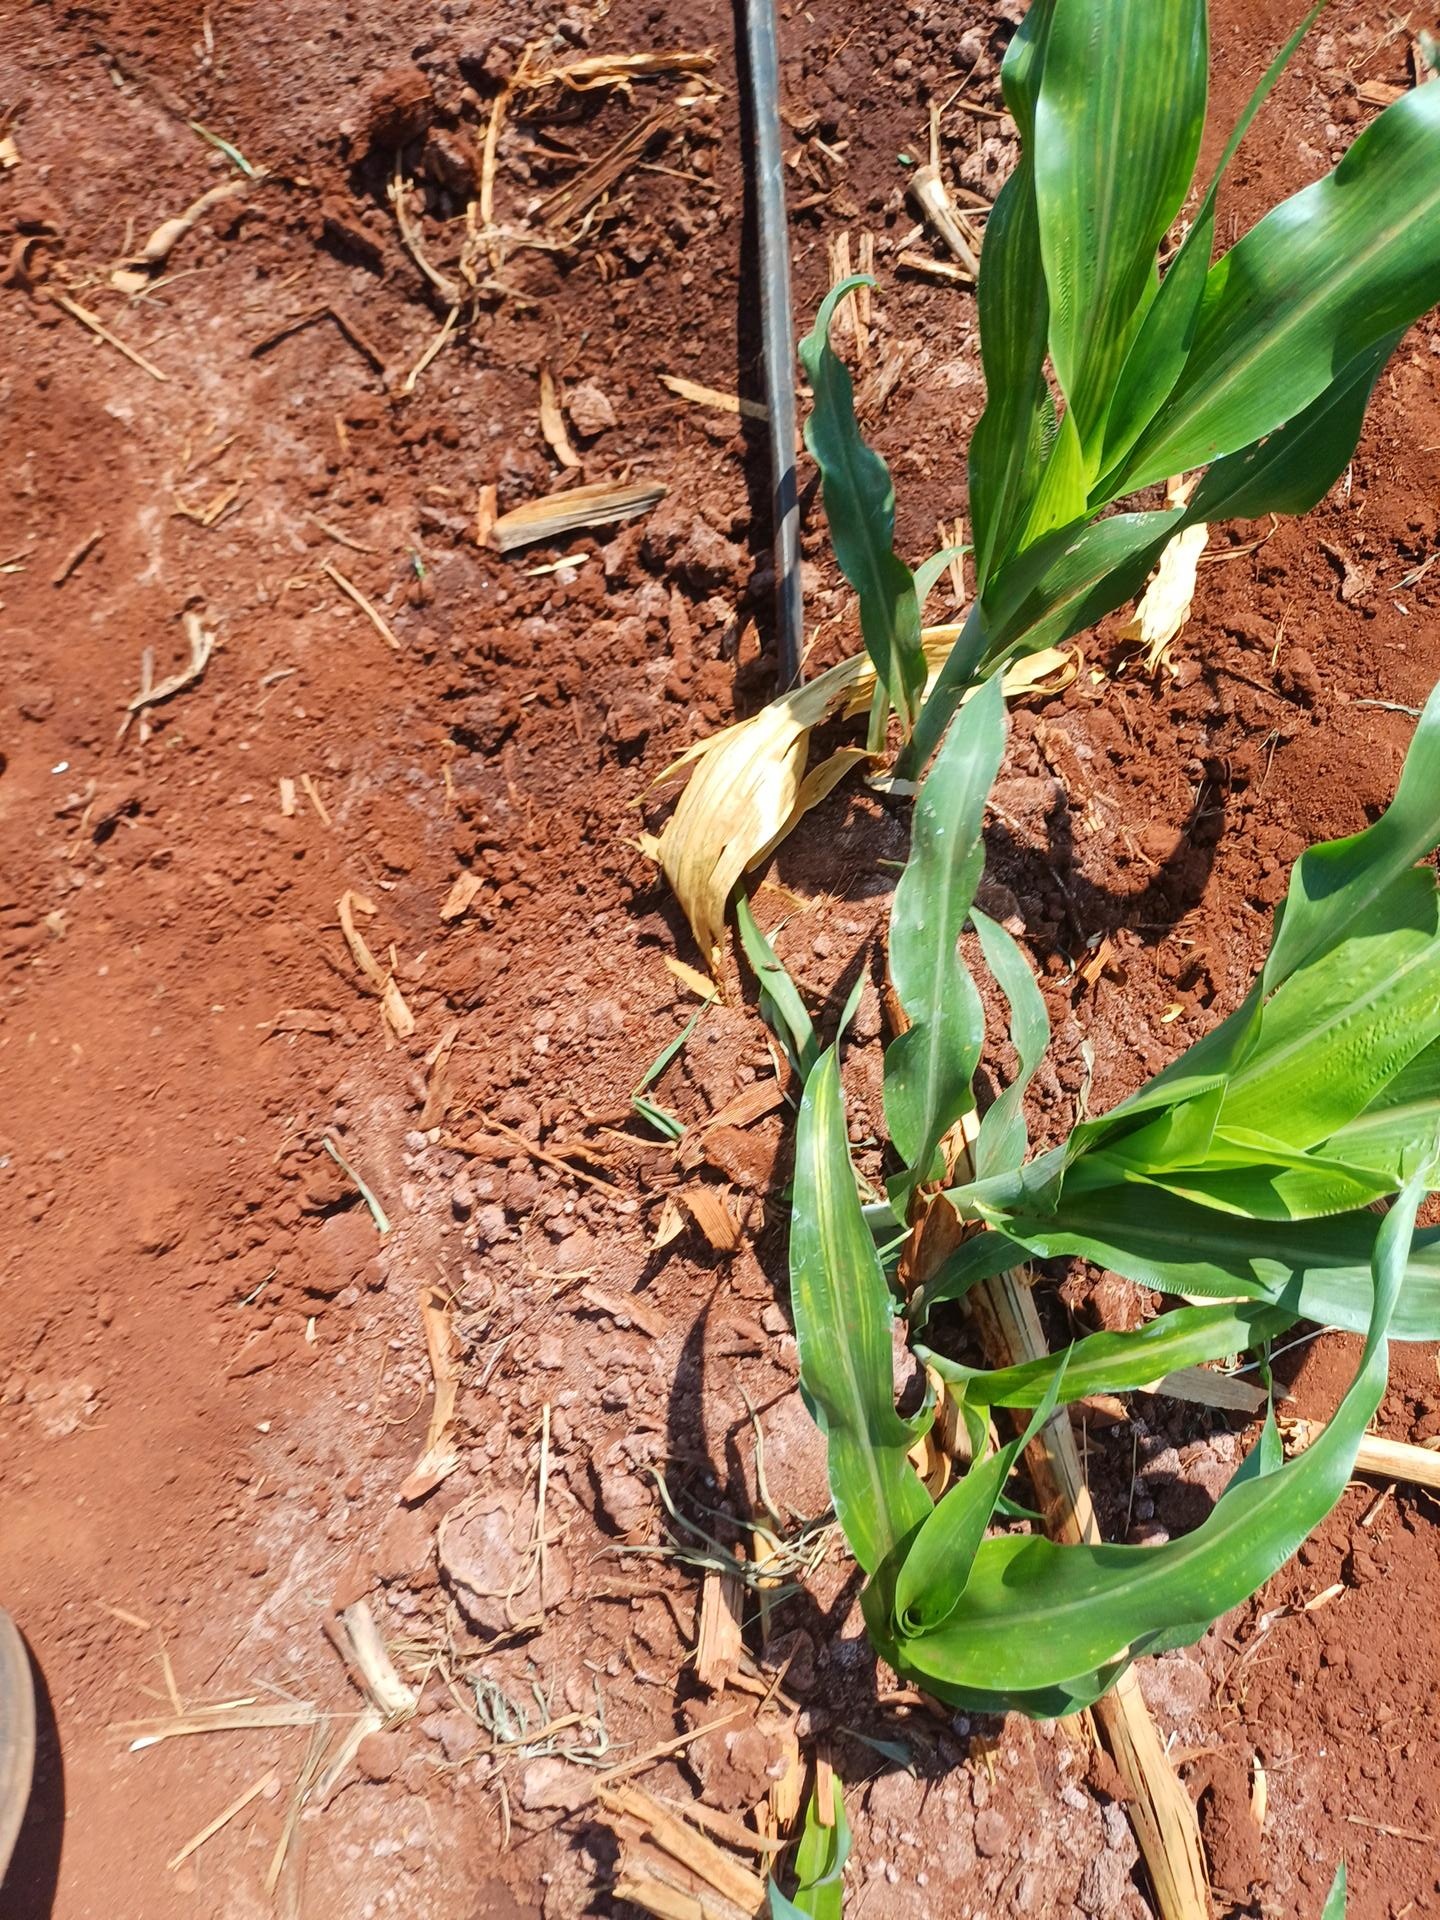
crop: sorghum
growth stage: vegetative
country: Kenya
